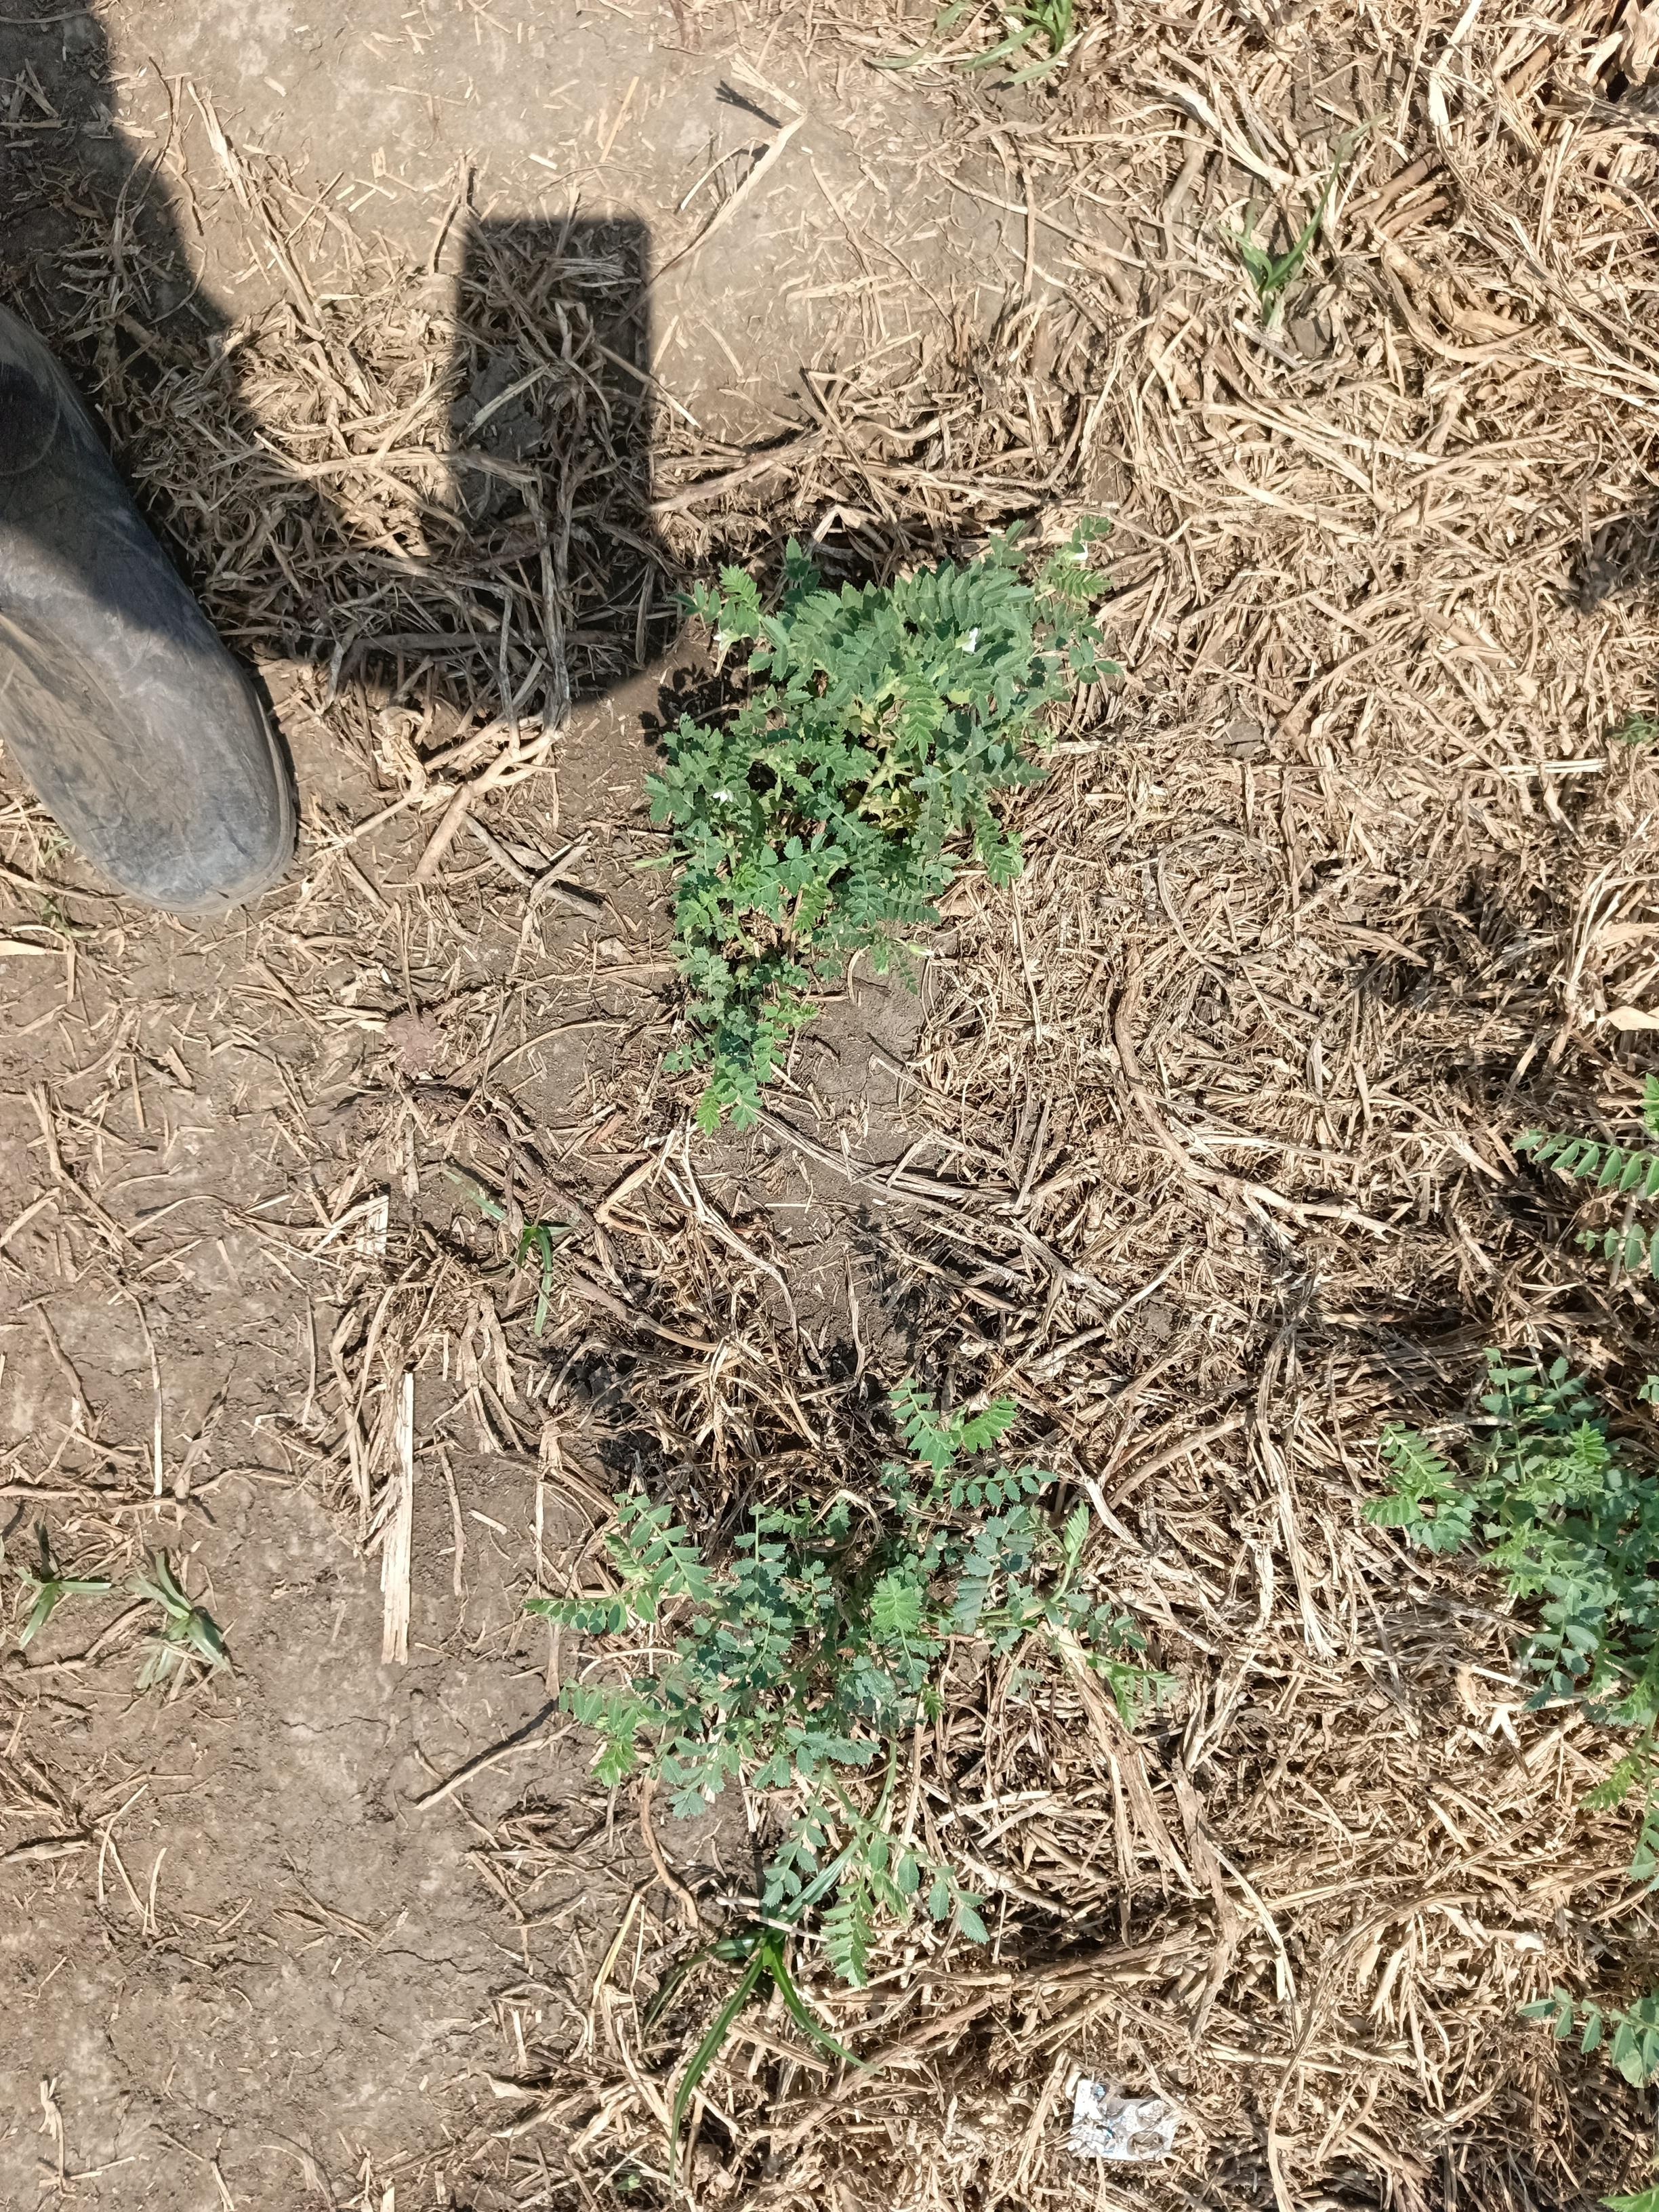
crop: chickpea
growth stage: flowering
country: Tanzania
